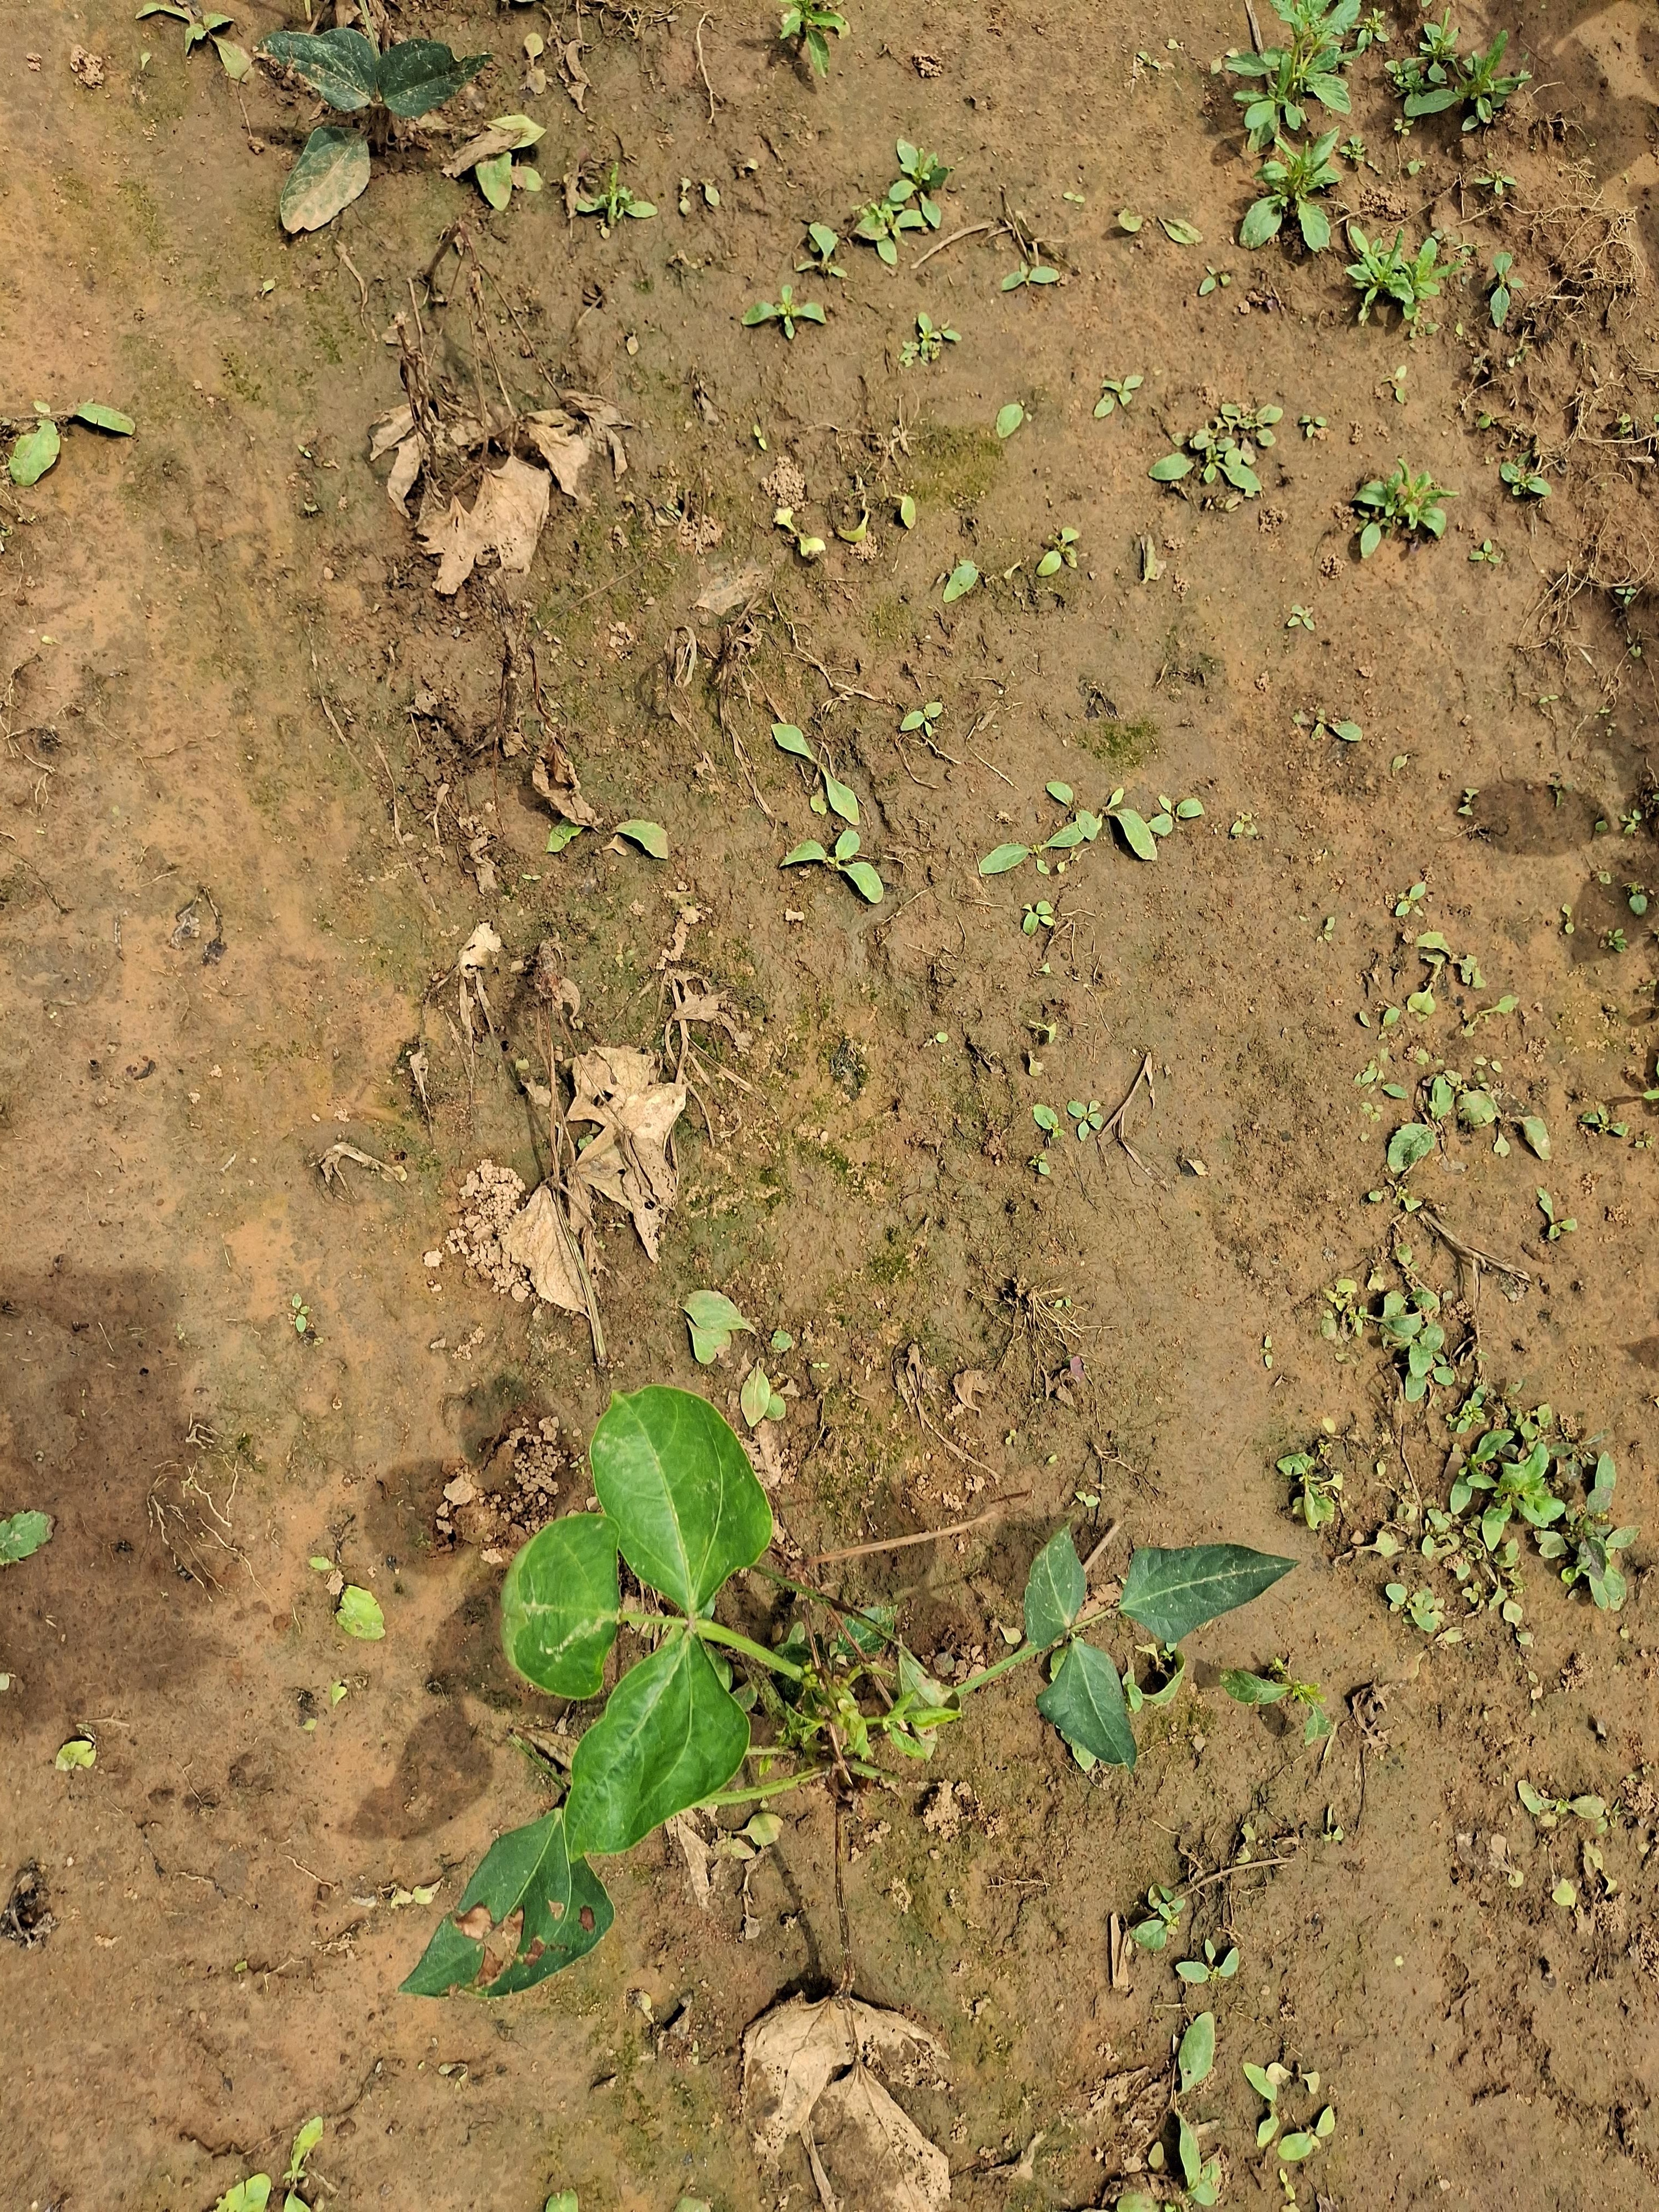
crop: cowpea
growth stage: vegetative
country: Nigeria
